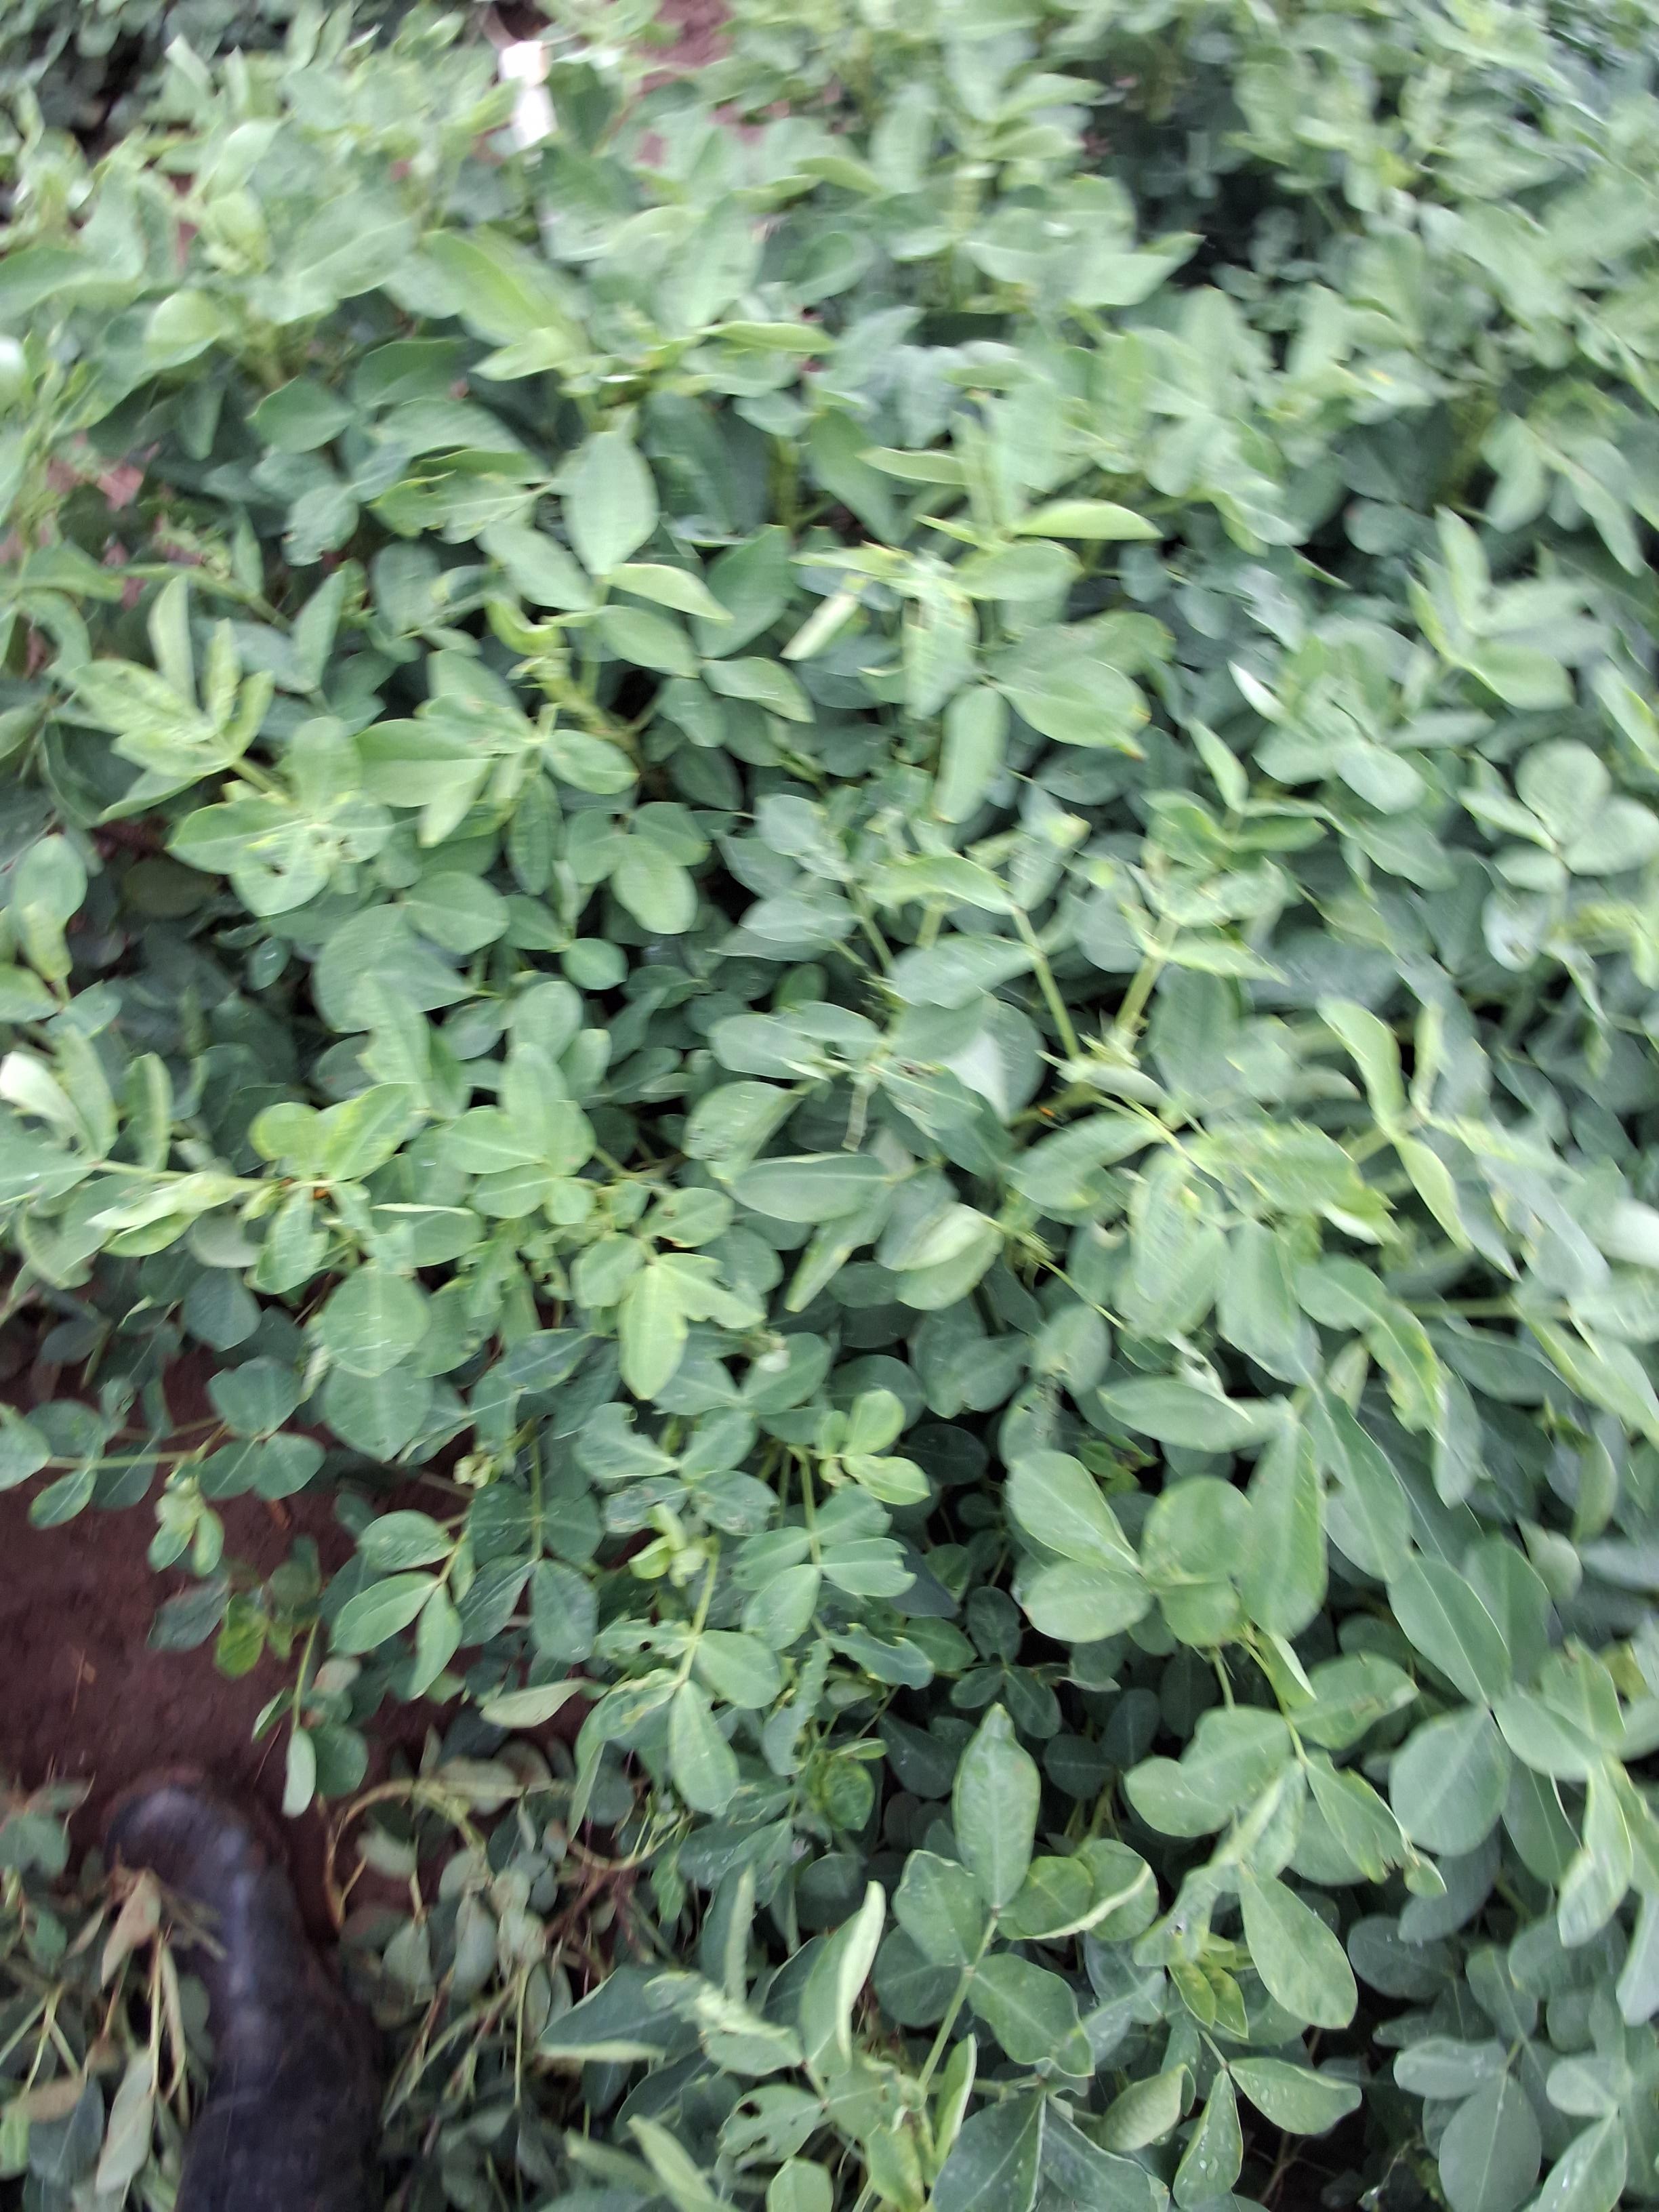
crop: groundnut
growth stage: pegging
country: Kenya
